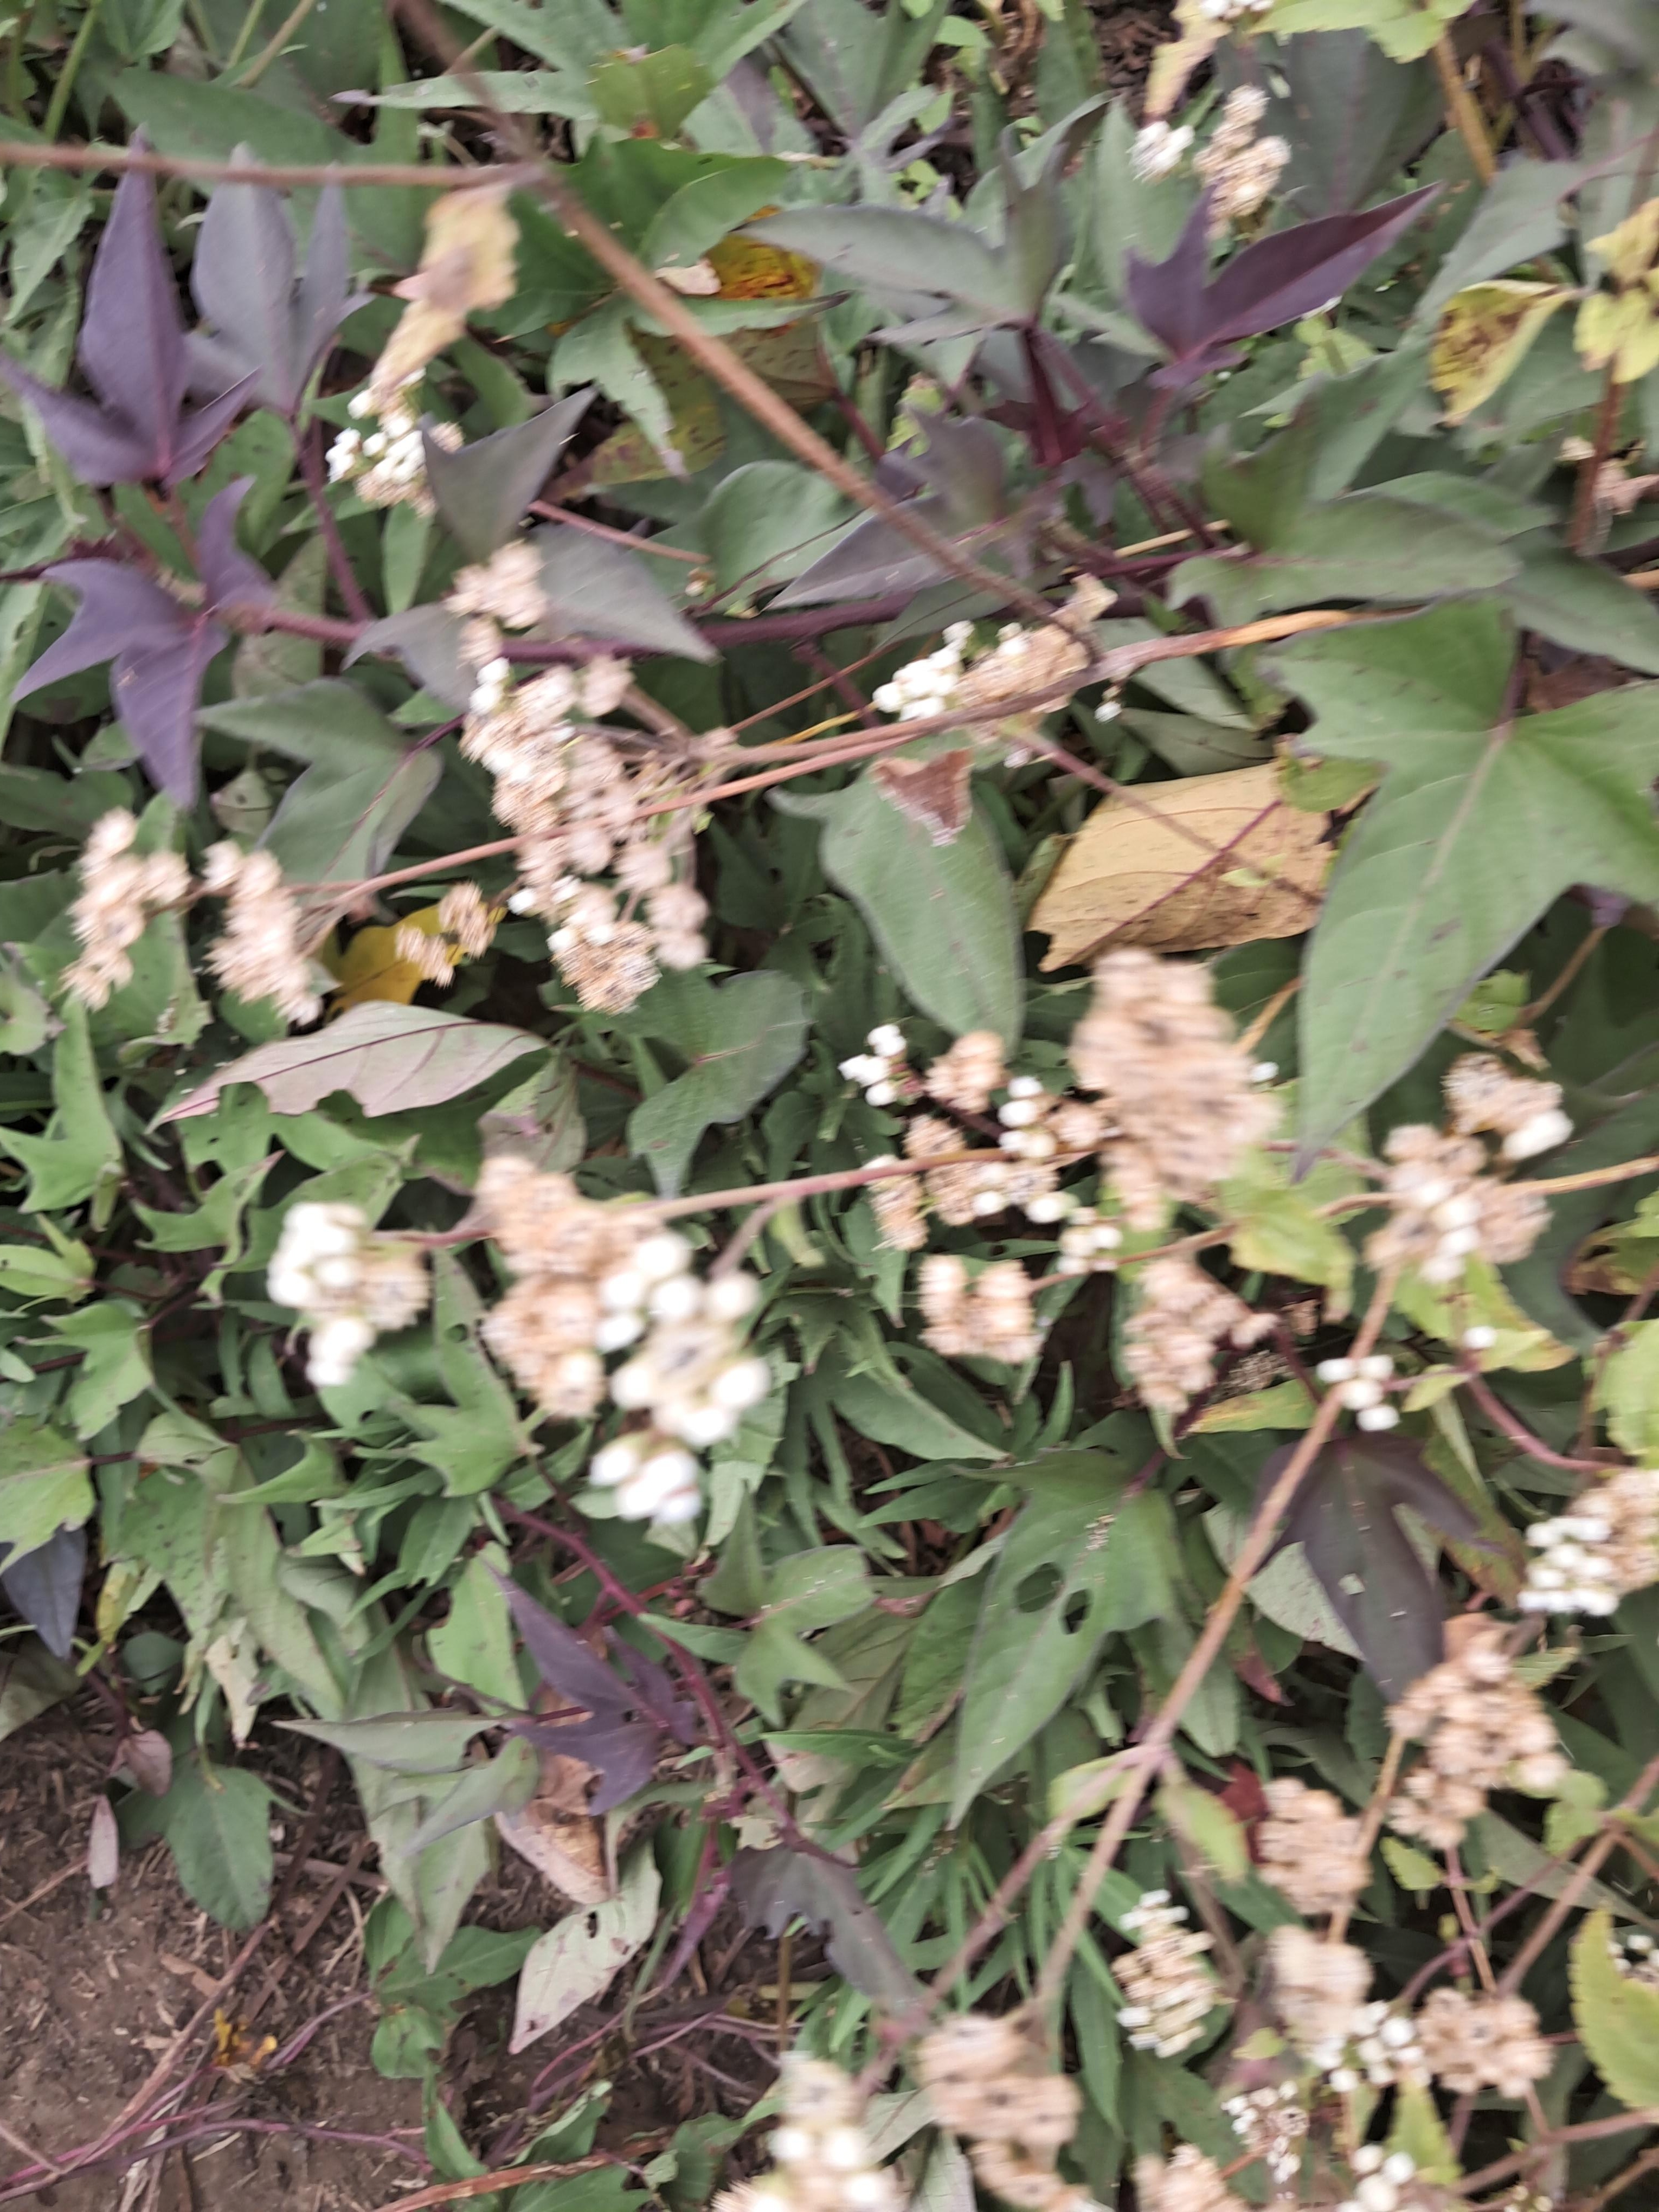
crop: sweet potato
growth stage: flowering
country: Tanzania
